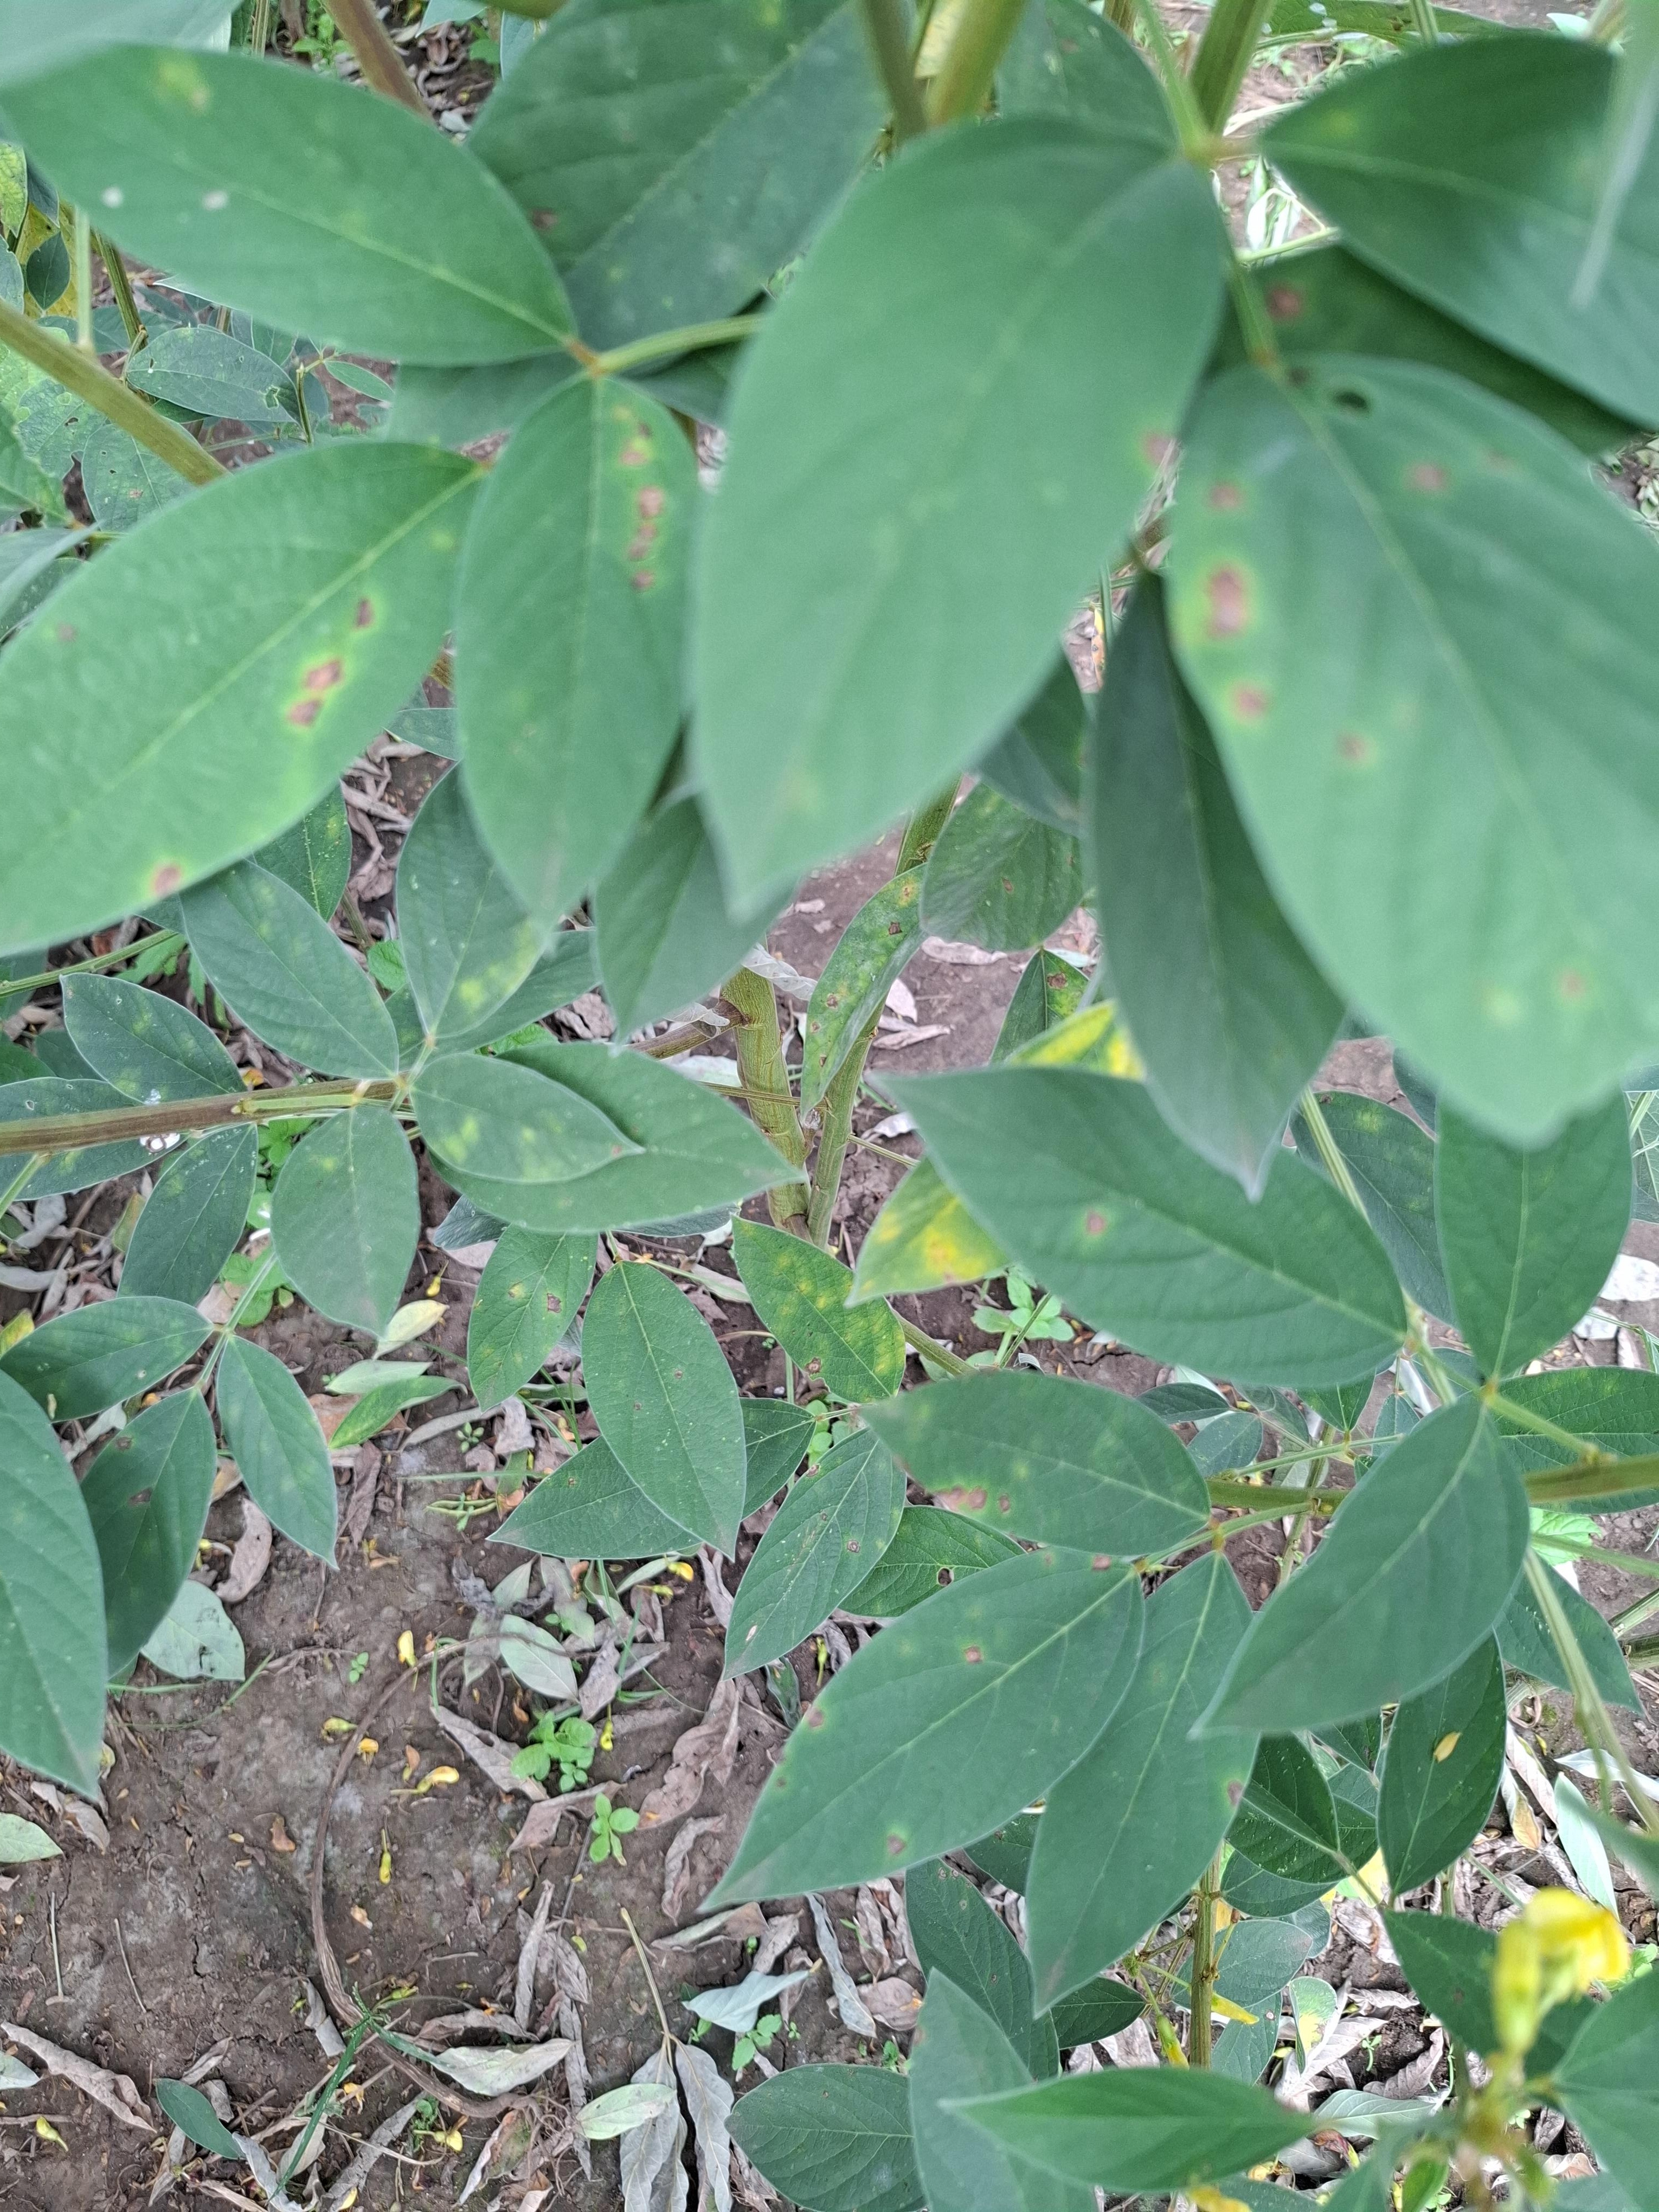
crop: sorghum
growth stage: harvest maturity
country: Tanzania
